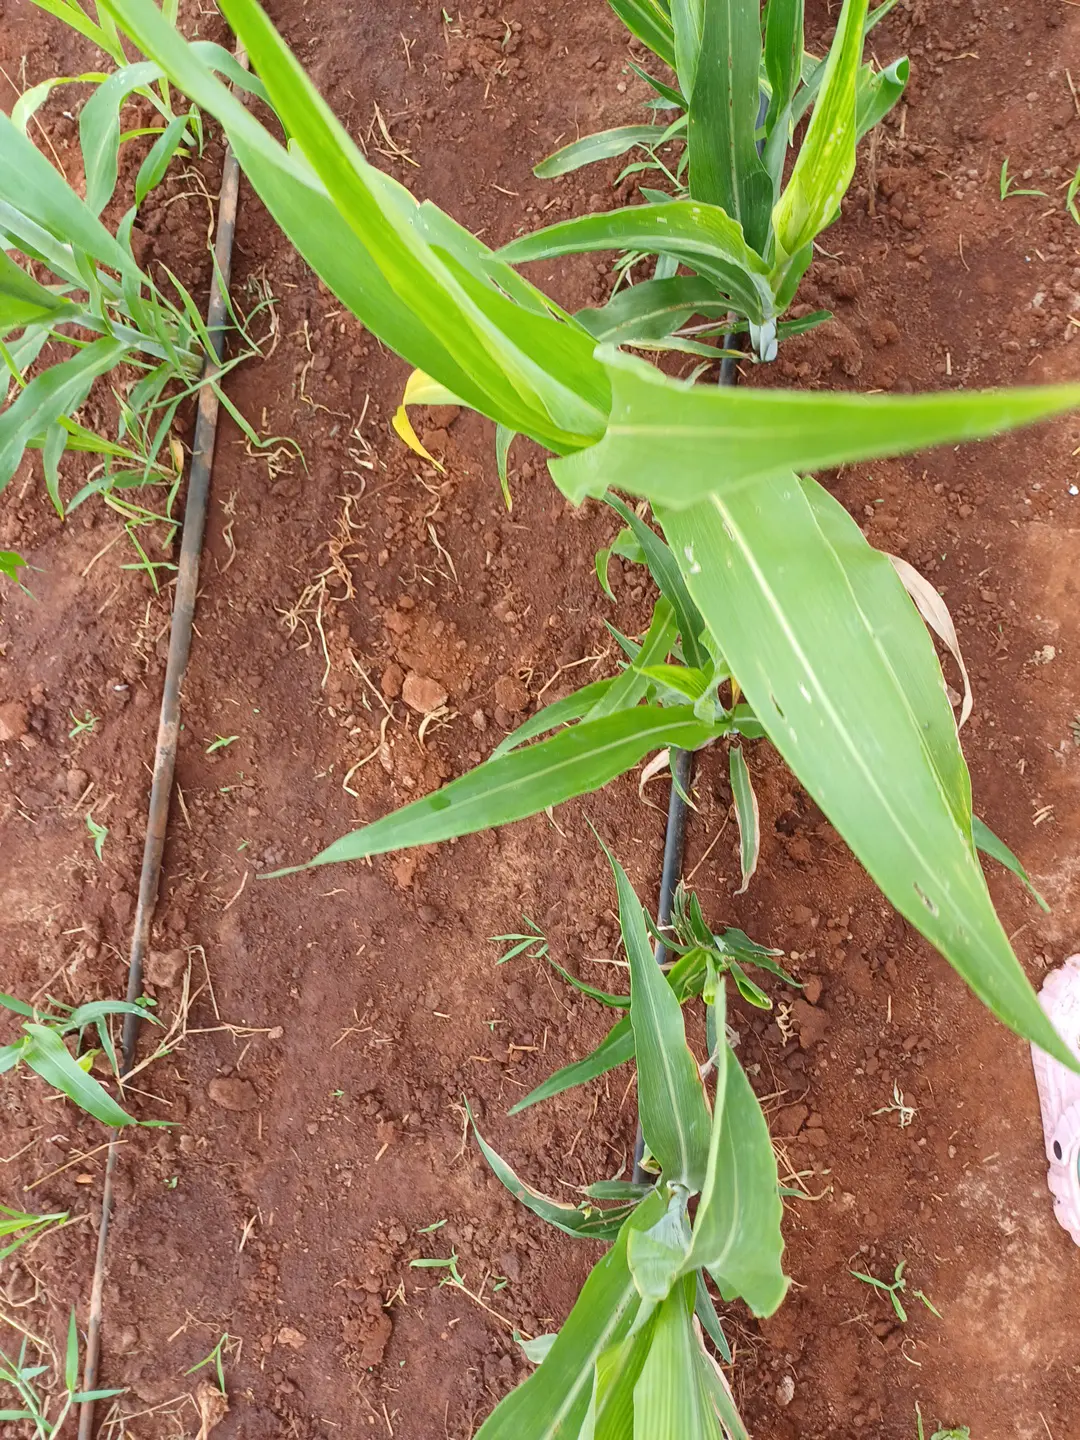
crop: sorghum
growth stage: heading tuber
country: Kenya
